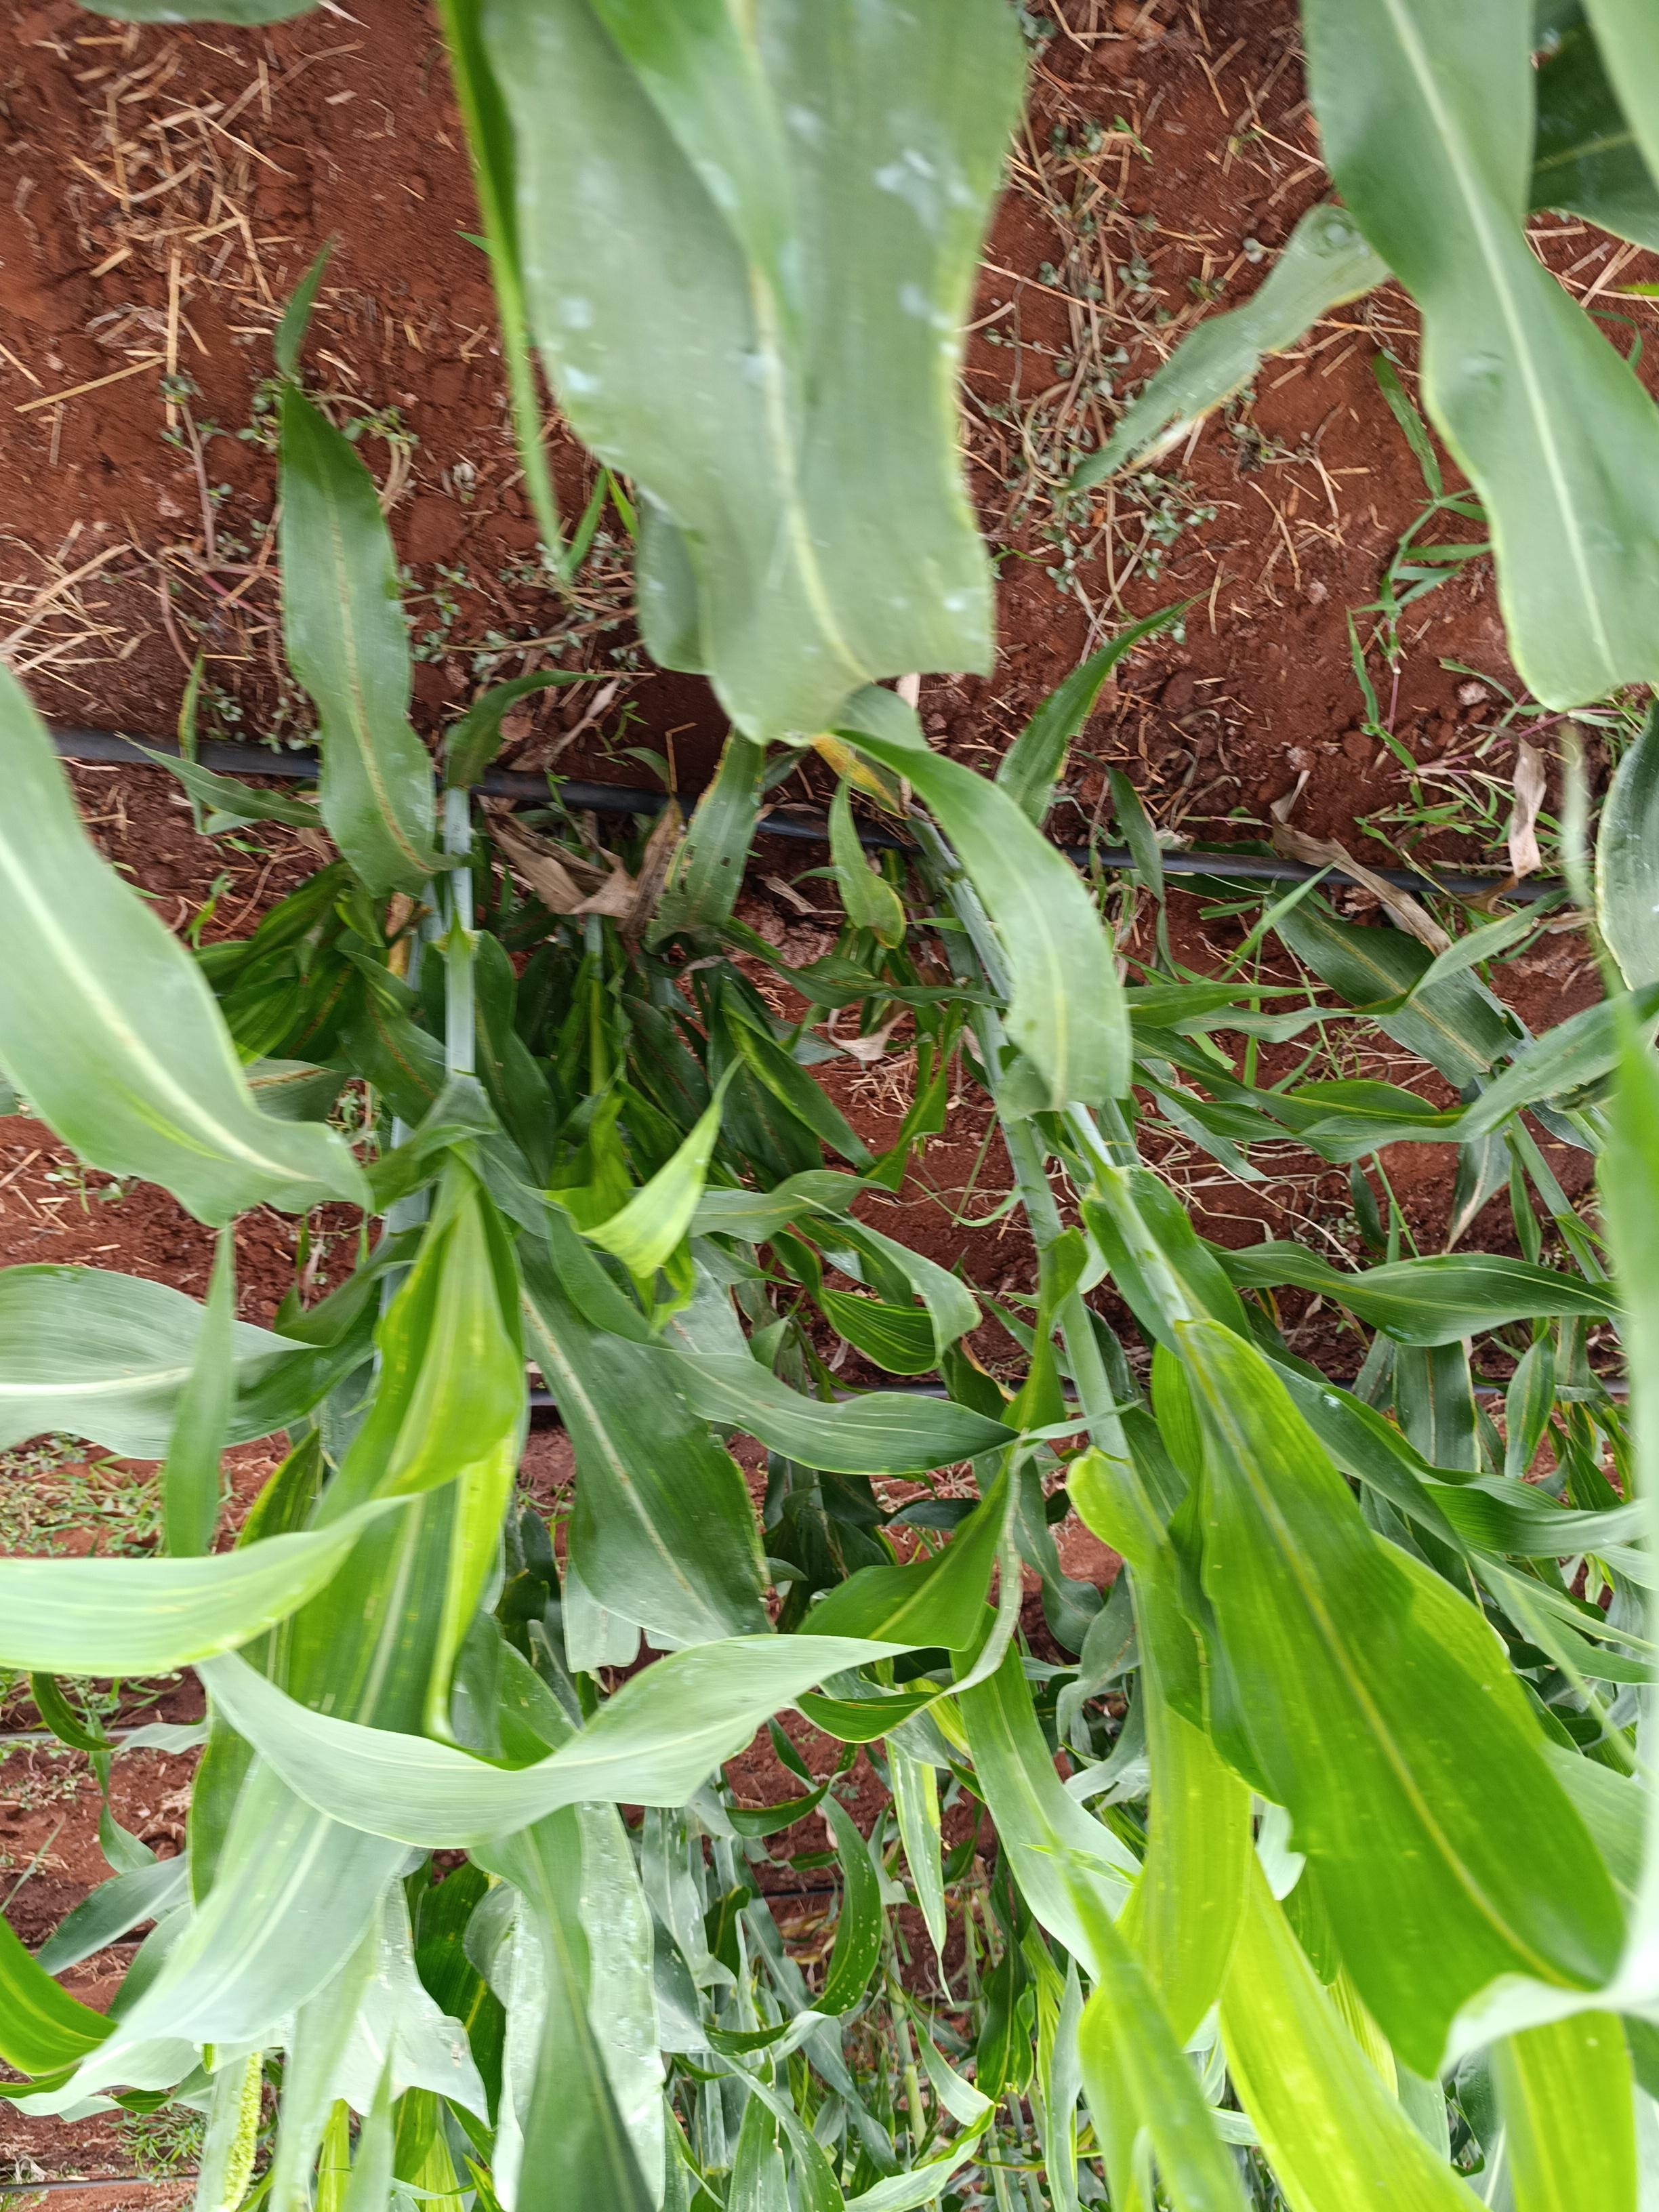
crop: sorghum
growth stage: heading tuber
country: Kenya
